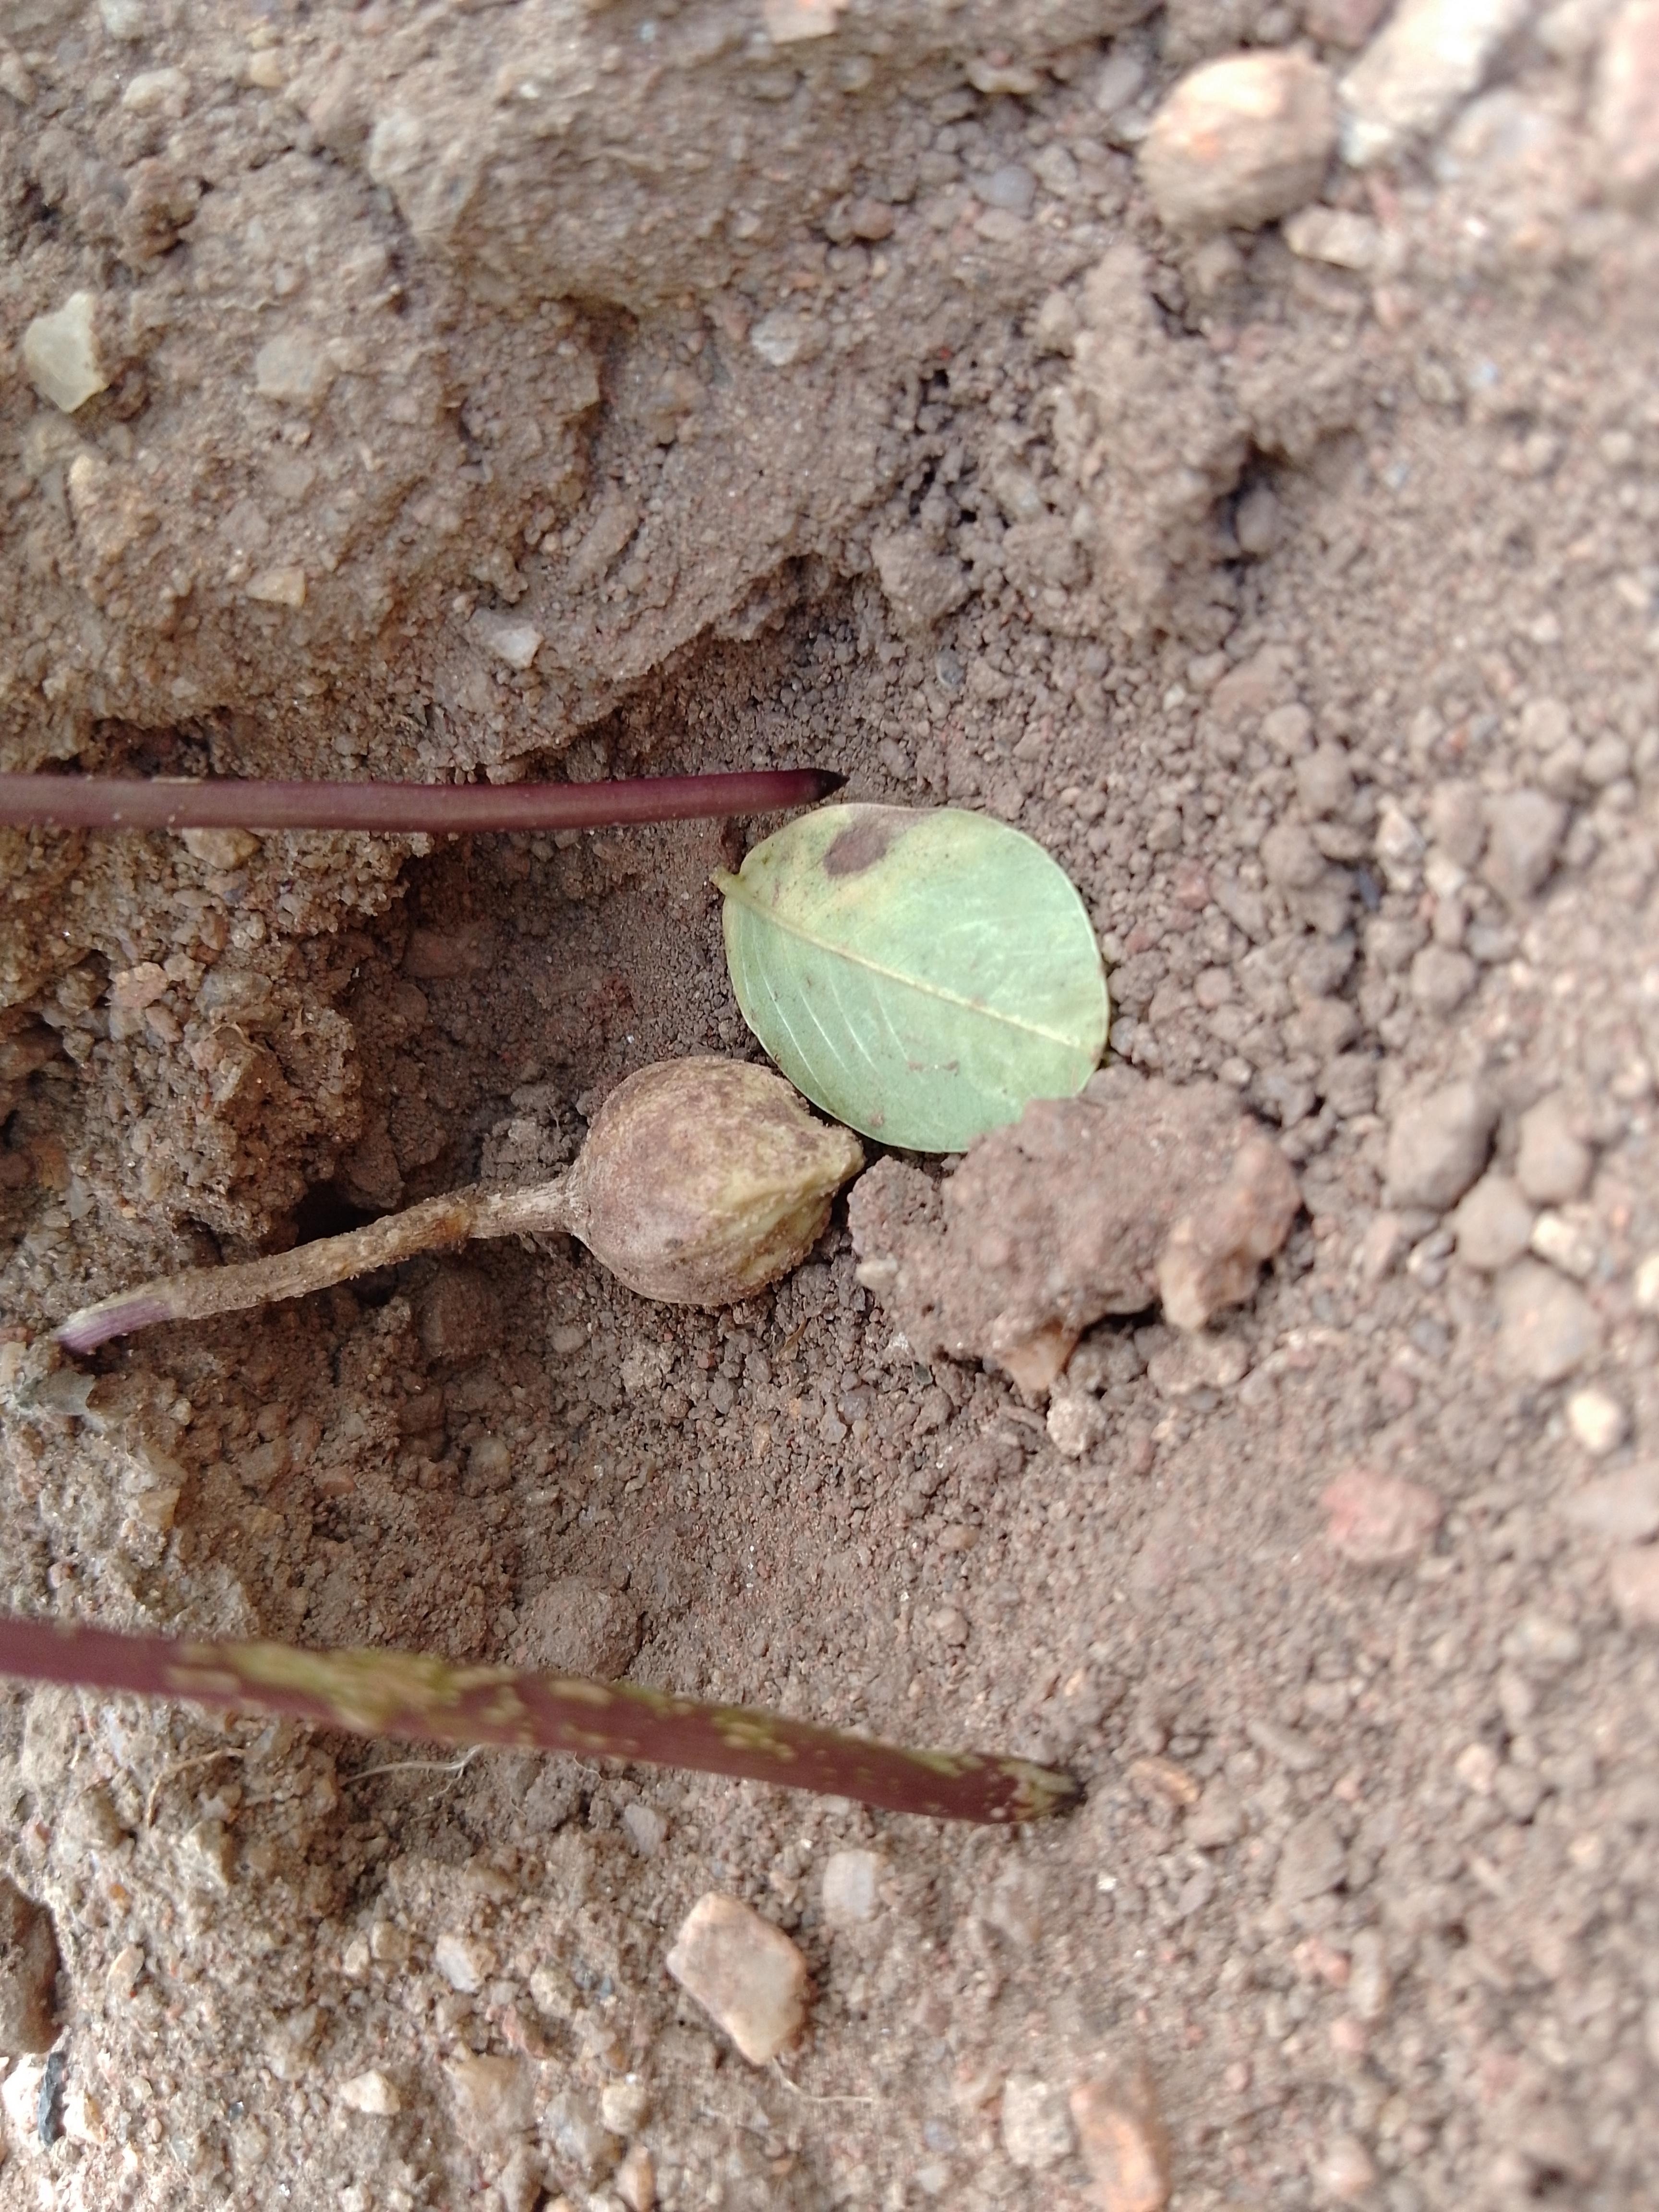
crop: groundnut
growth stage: harvest maturity
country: Malawi
